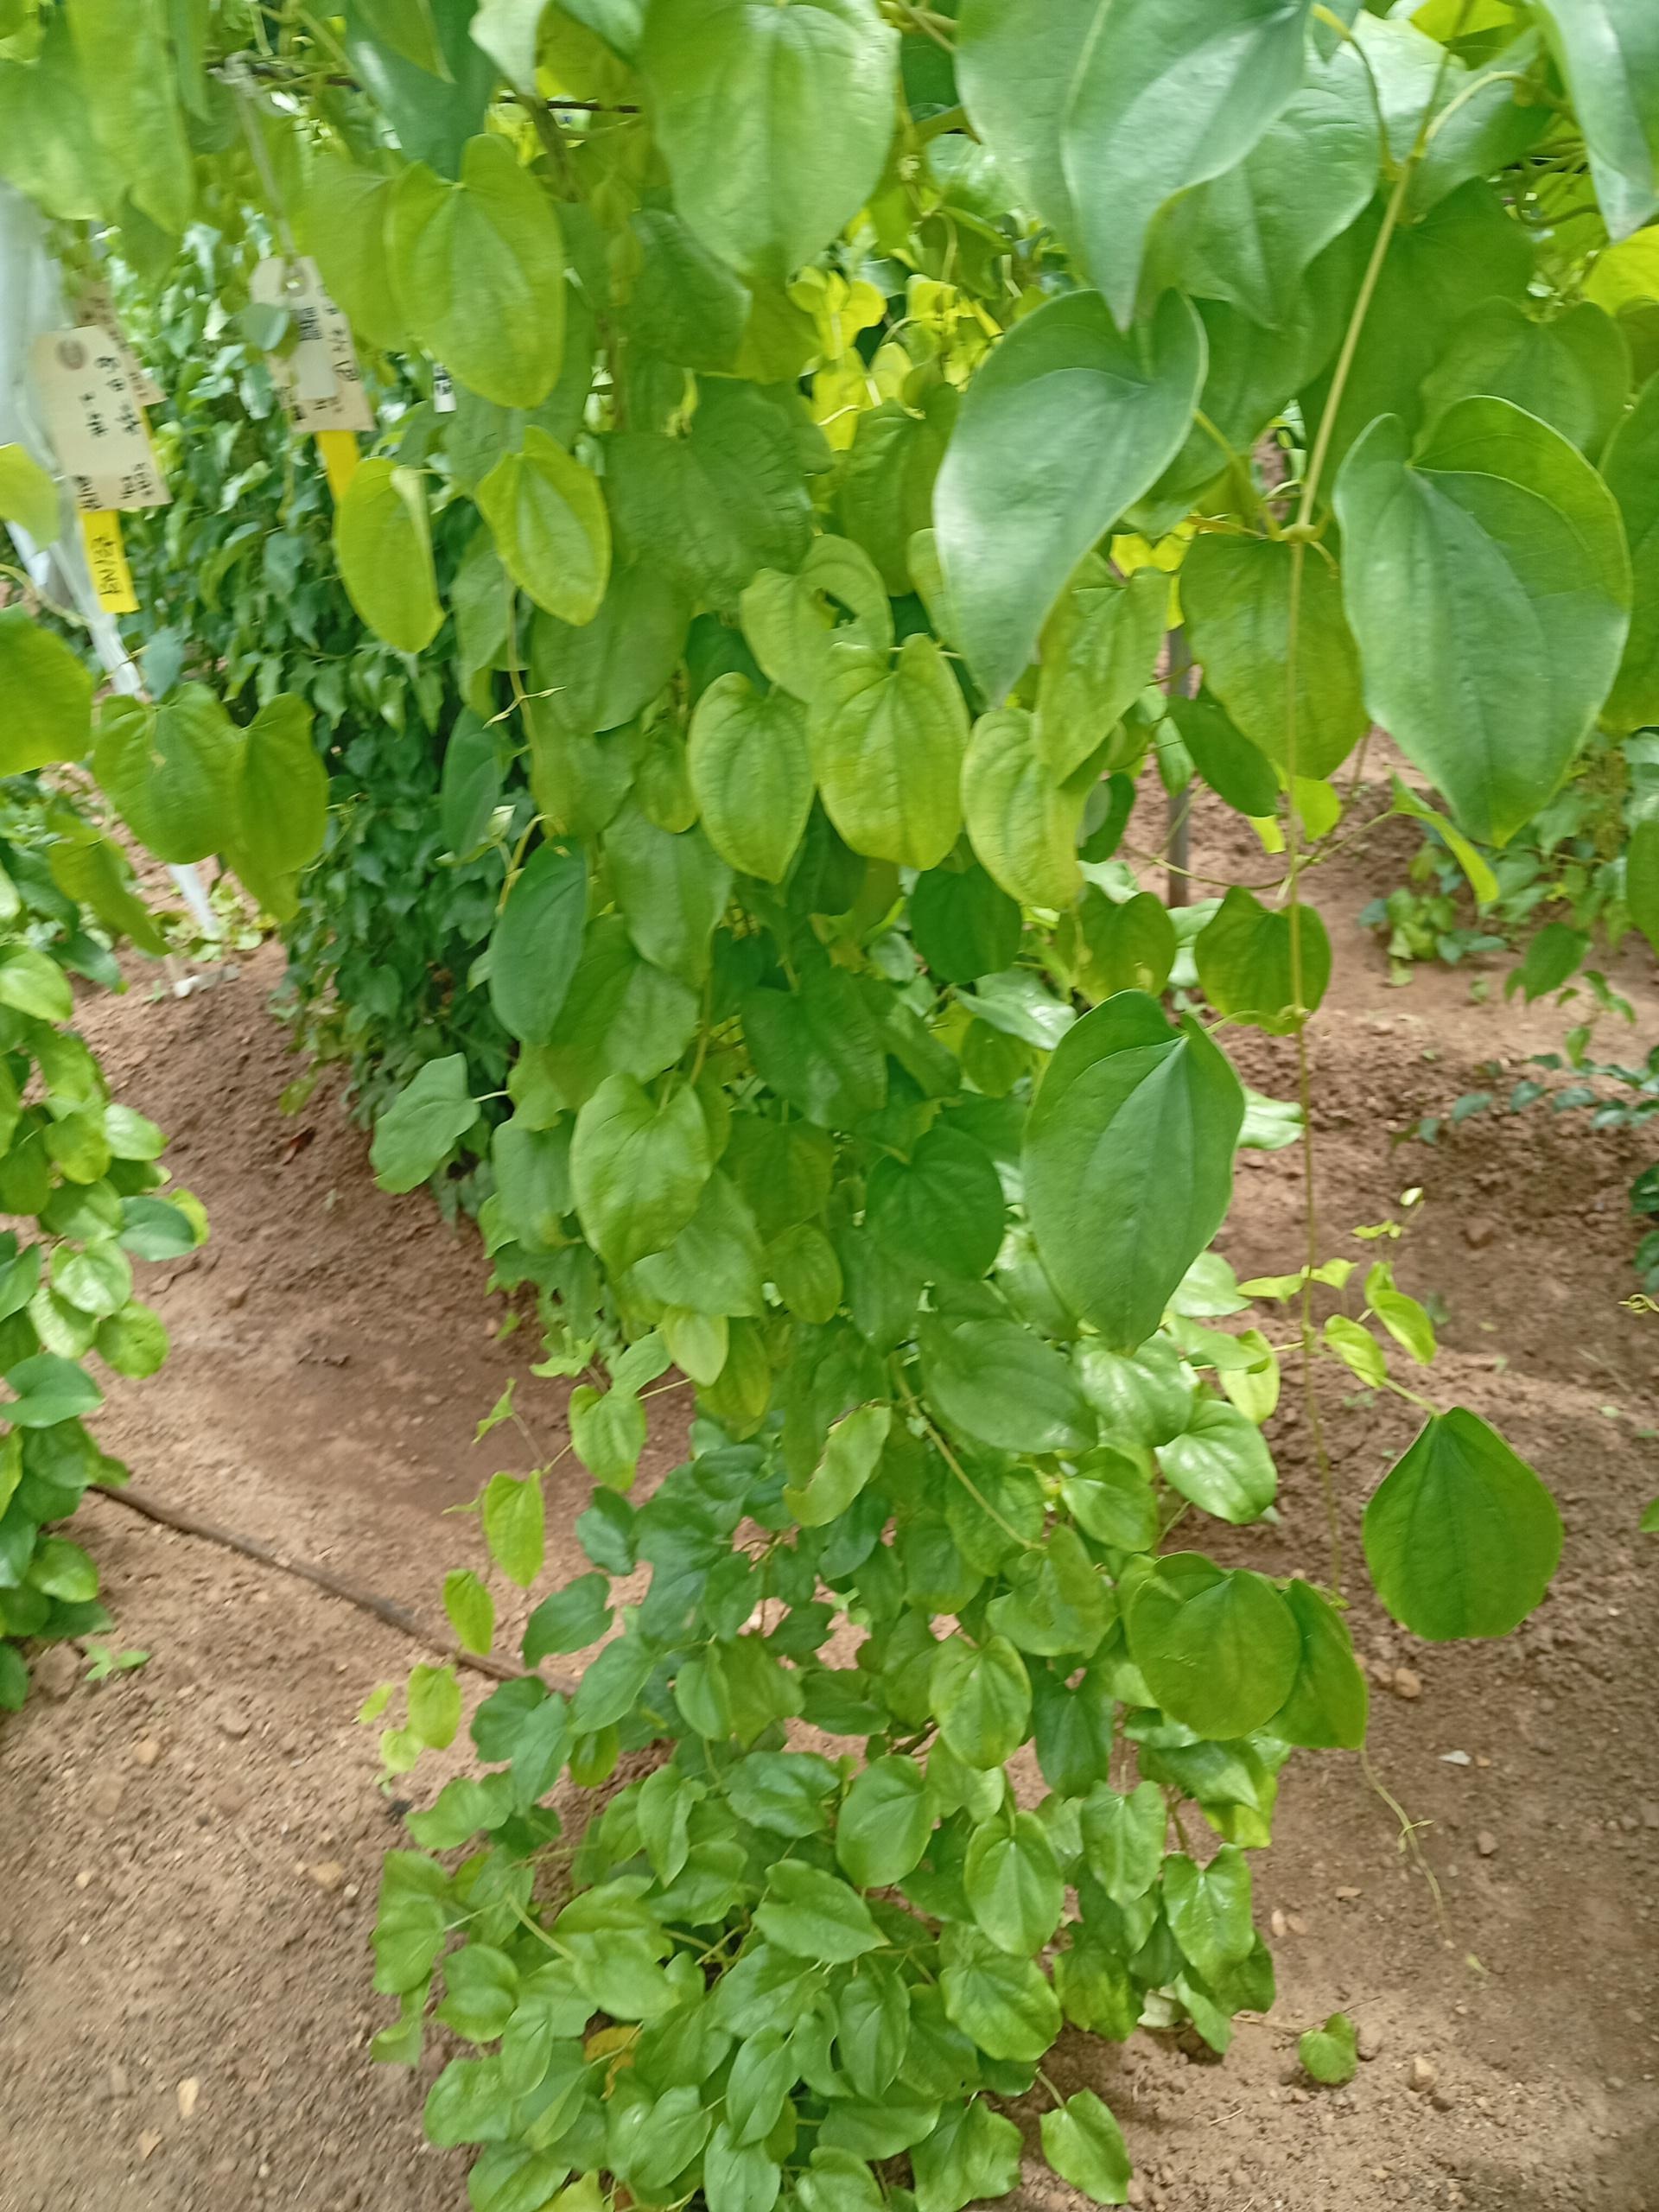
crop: yam
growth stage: vegetative
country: Nigeria
